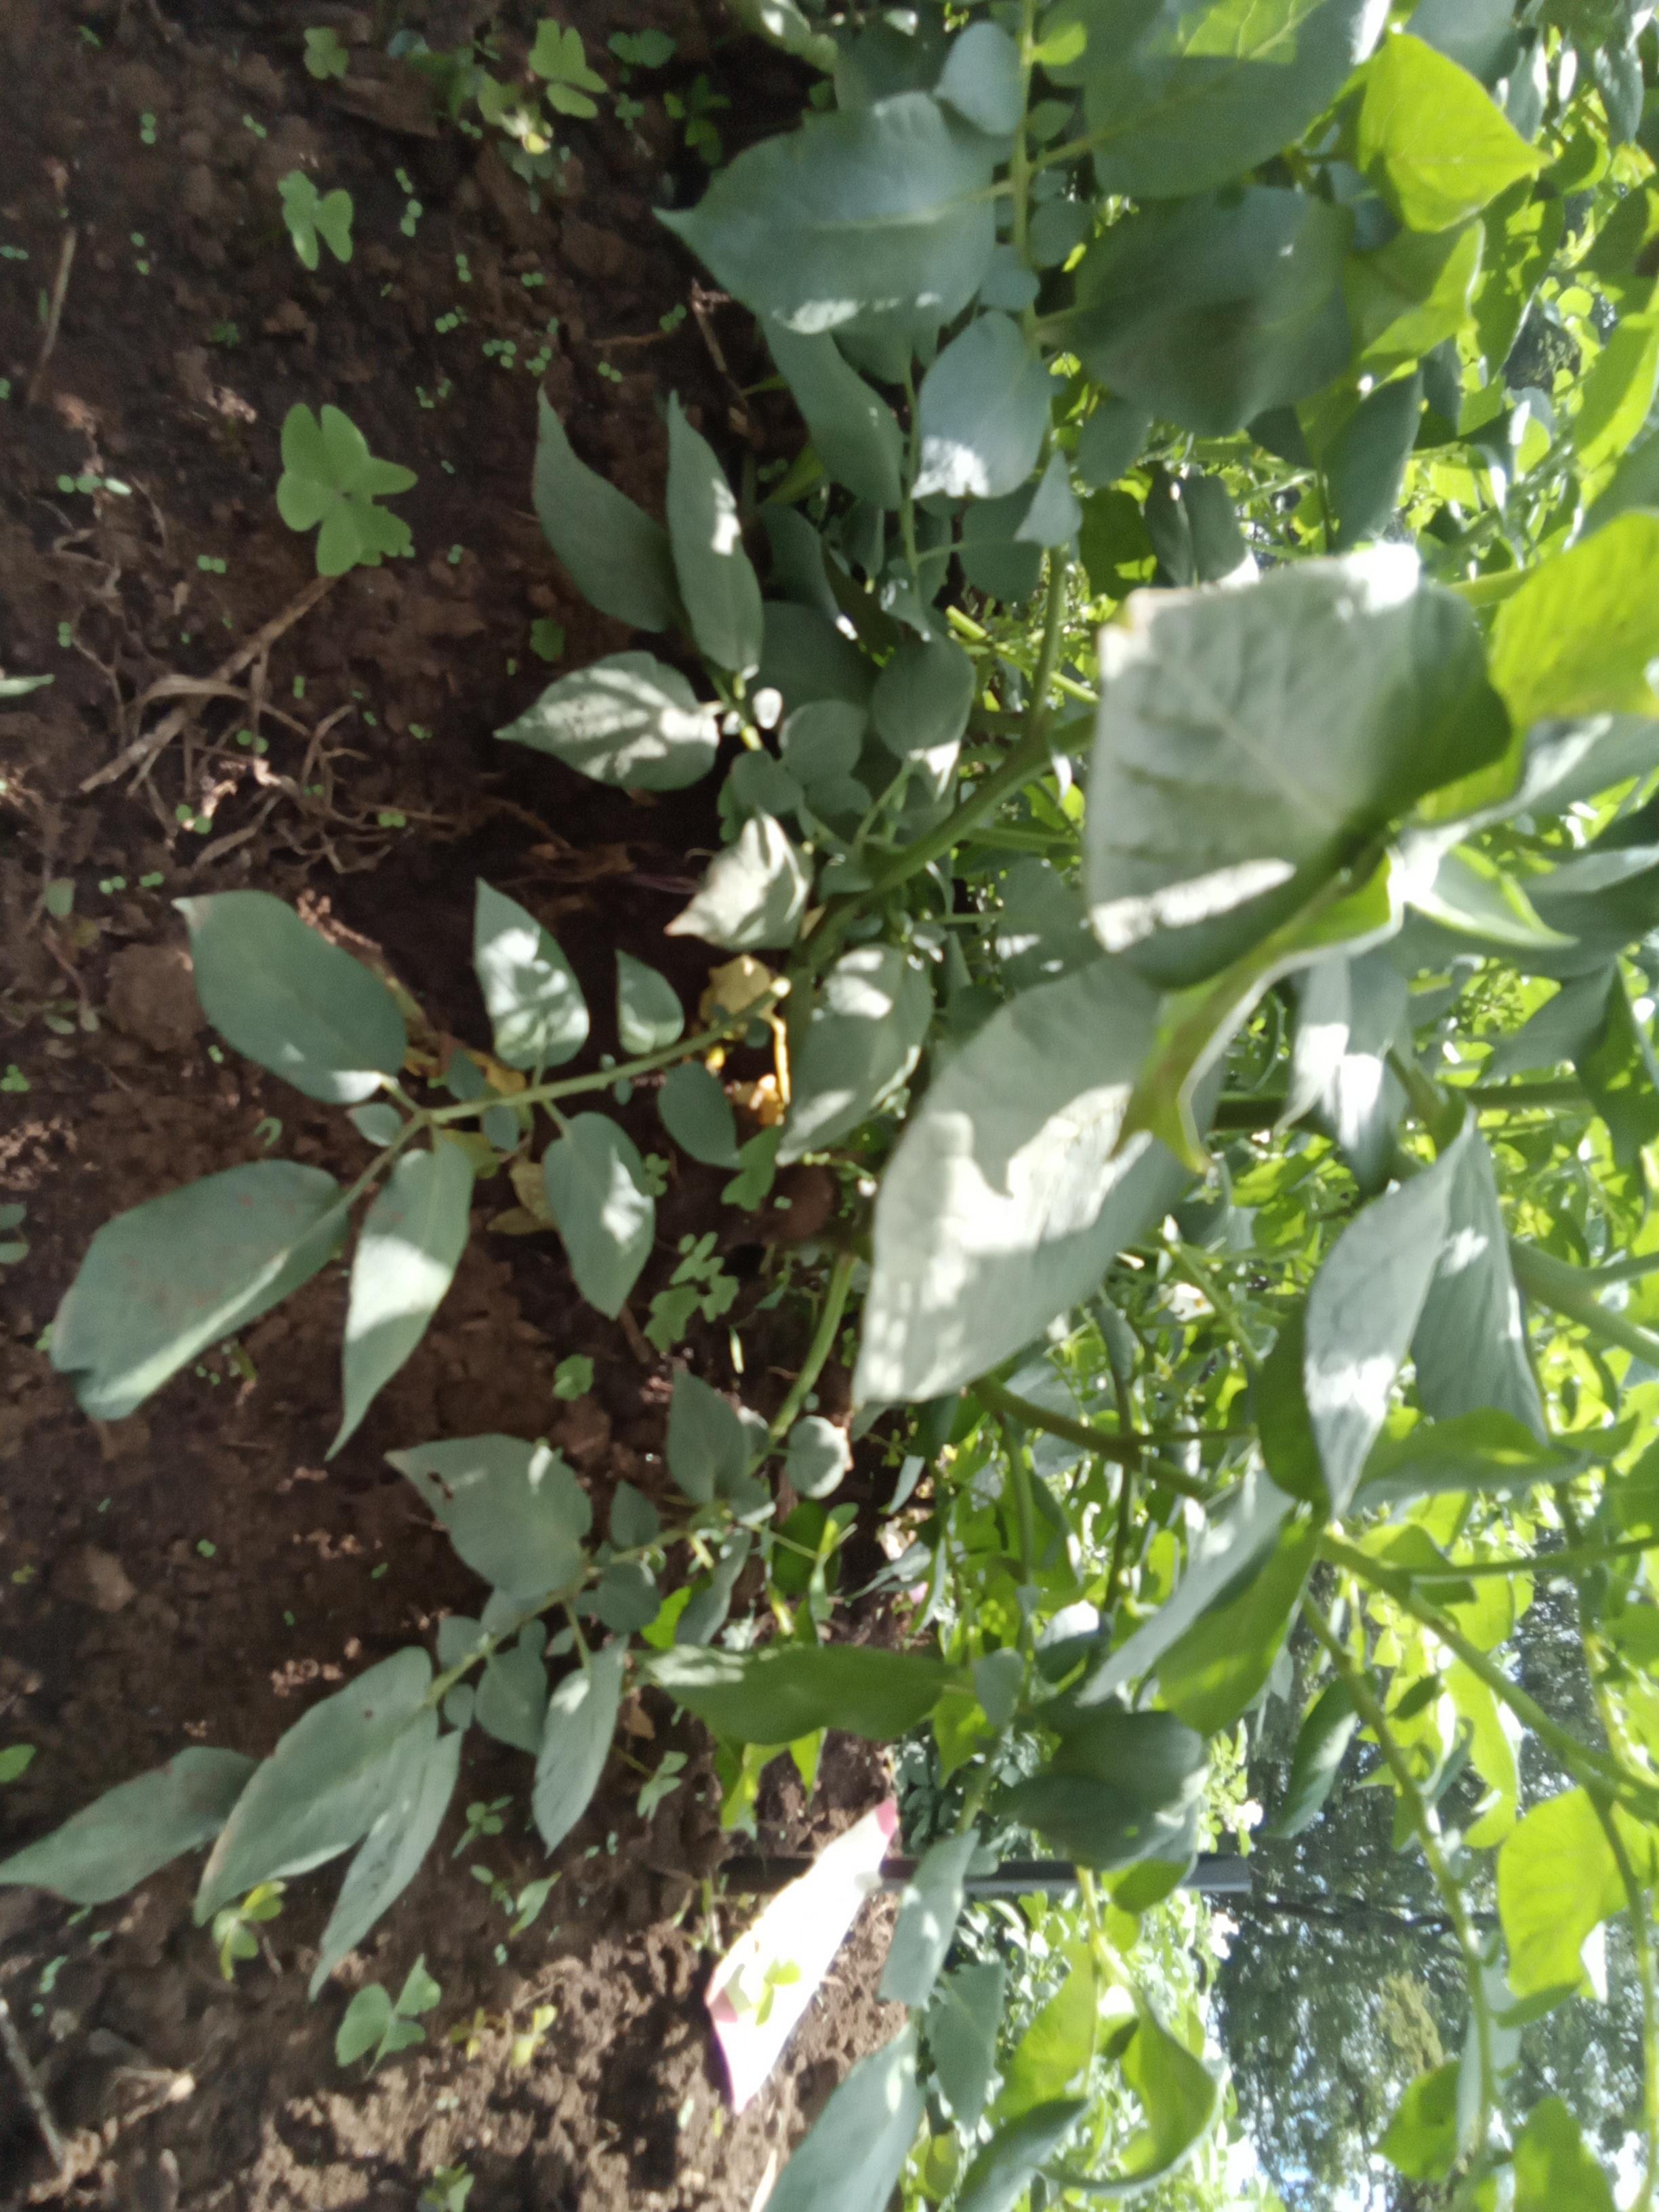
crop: potato
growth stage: flowering
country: Kenya
